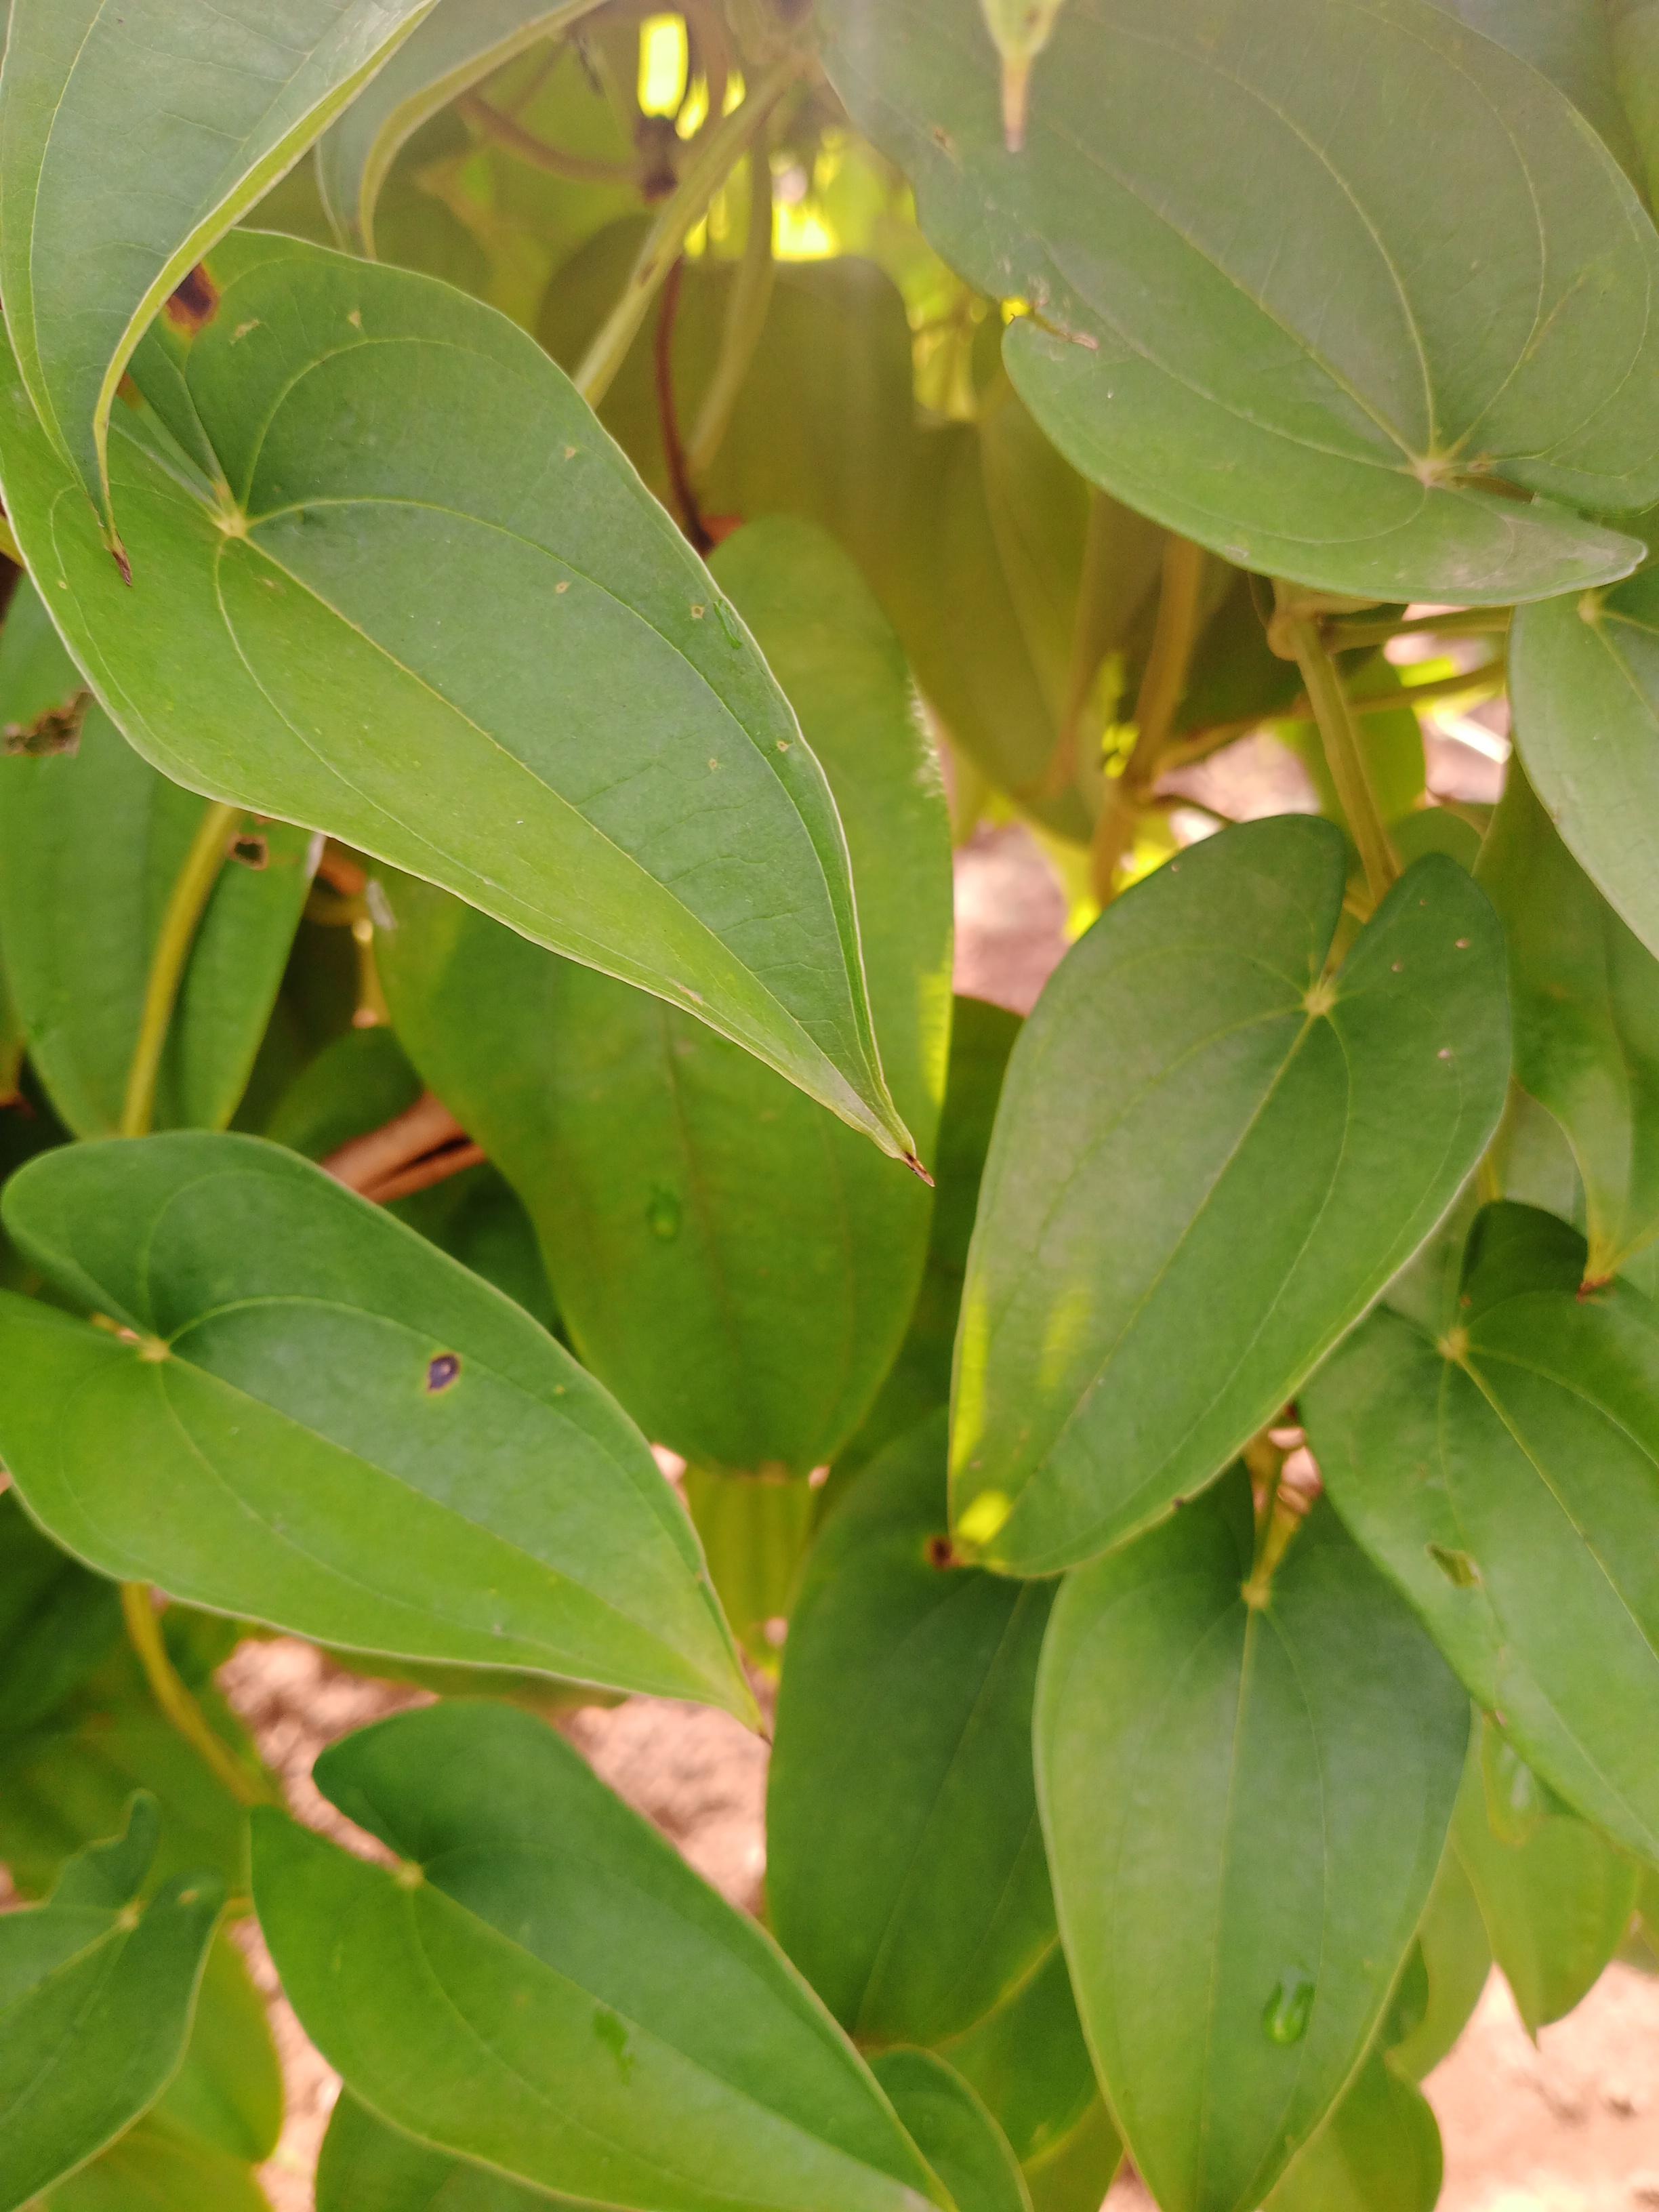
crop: yam
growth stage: vegetative
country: Nigeria
